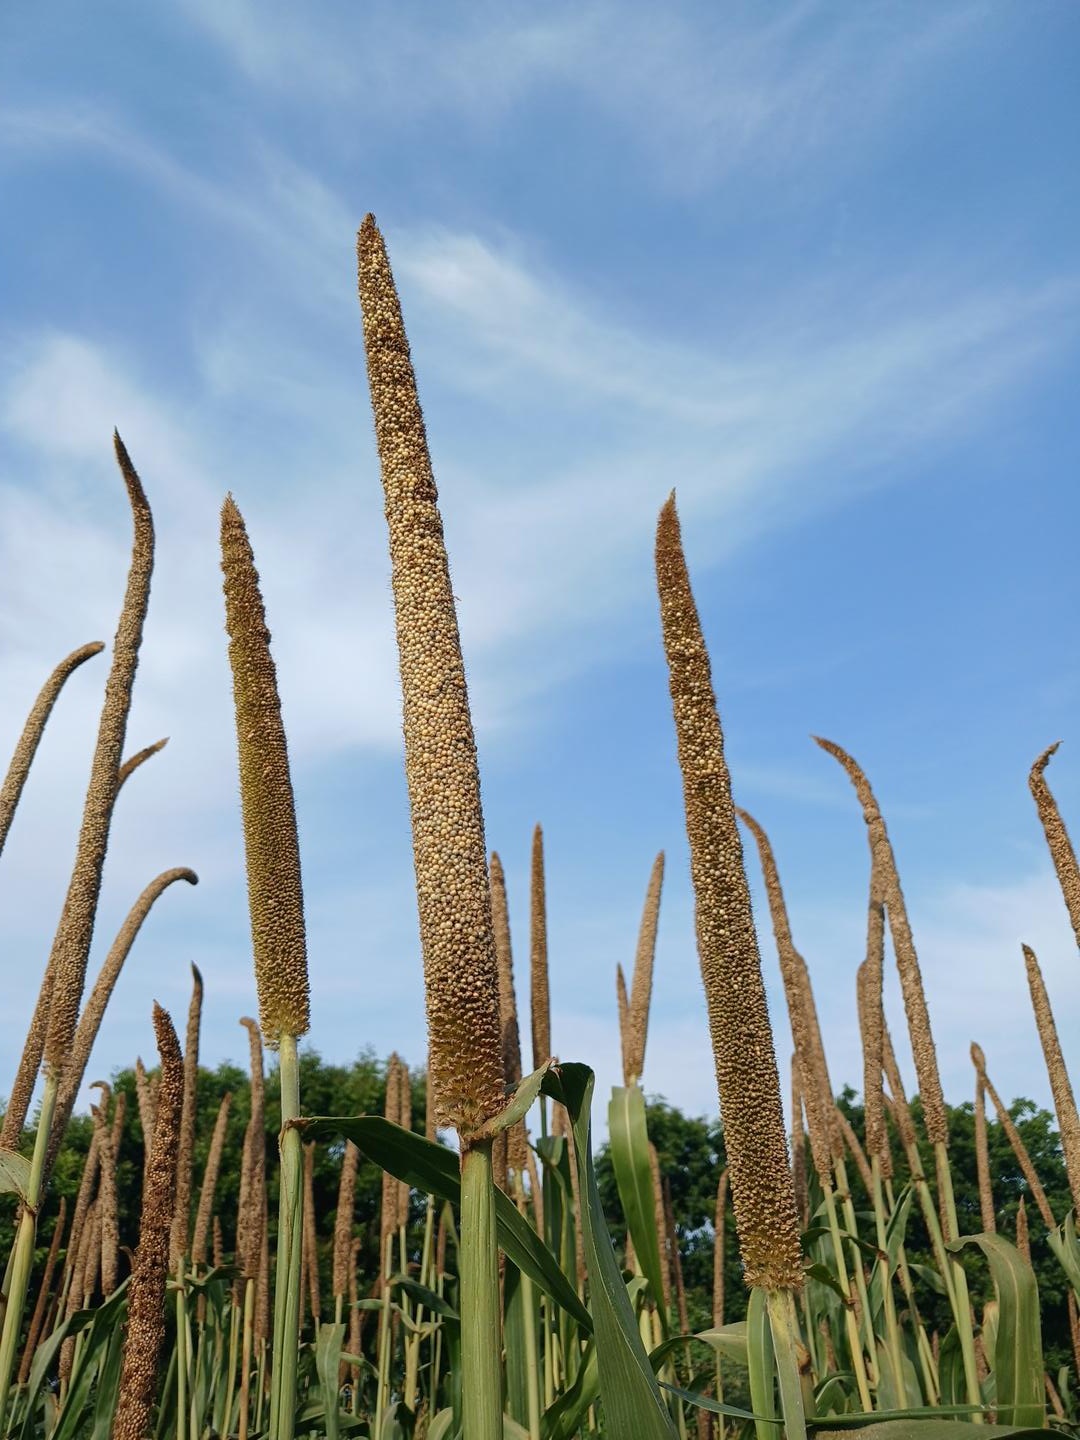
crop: pearl millet
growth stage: maturity
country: Senegal
